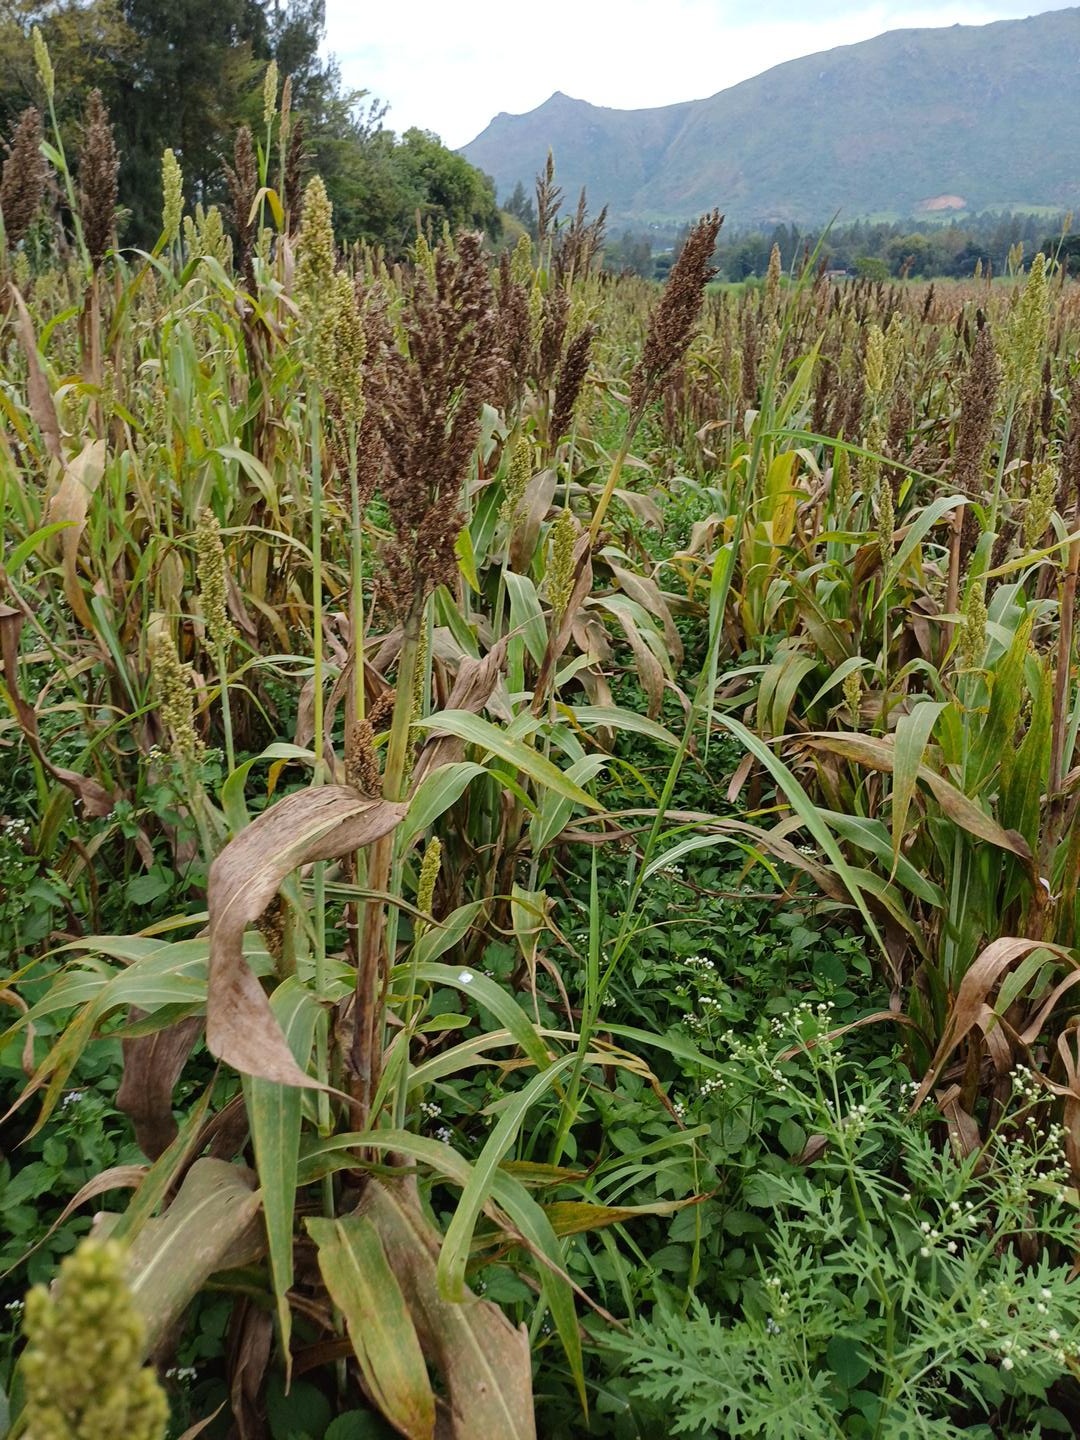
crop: sorghum
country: Kenya
